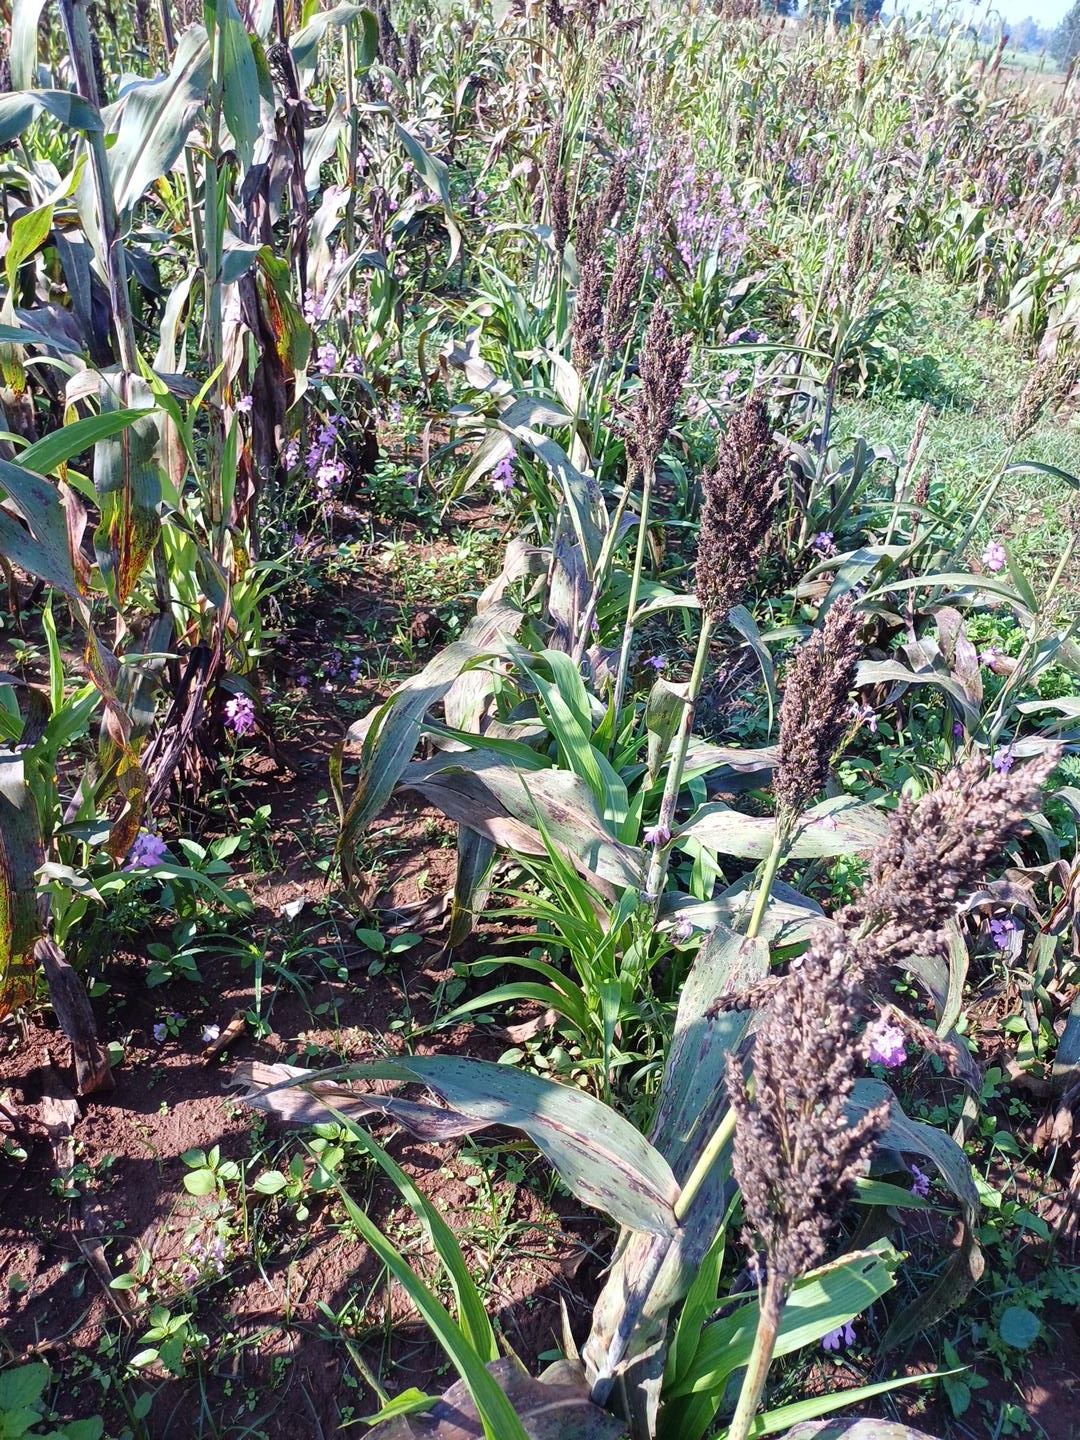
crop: sorghum
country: Kenya
